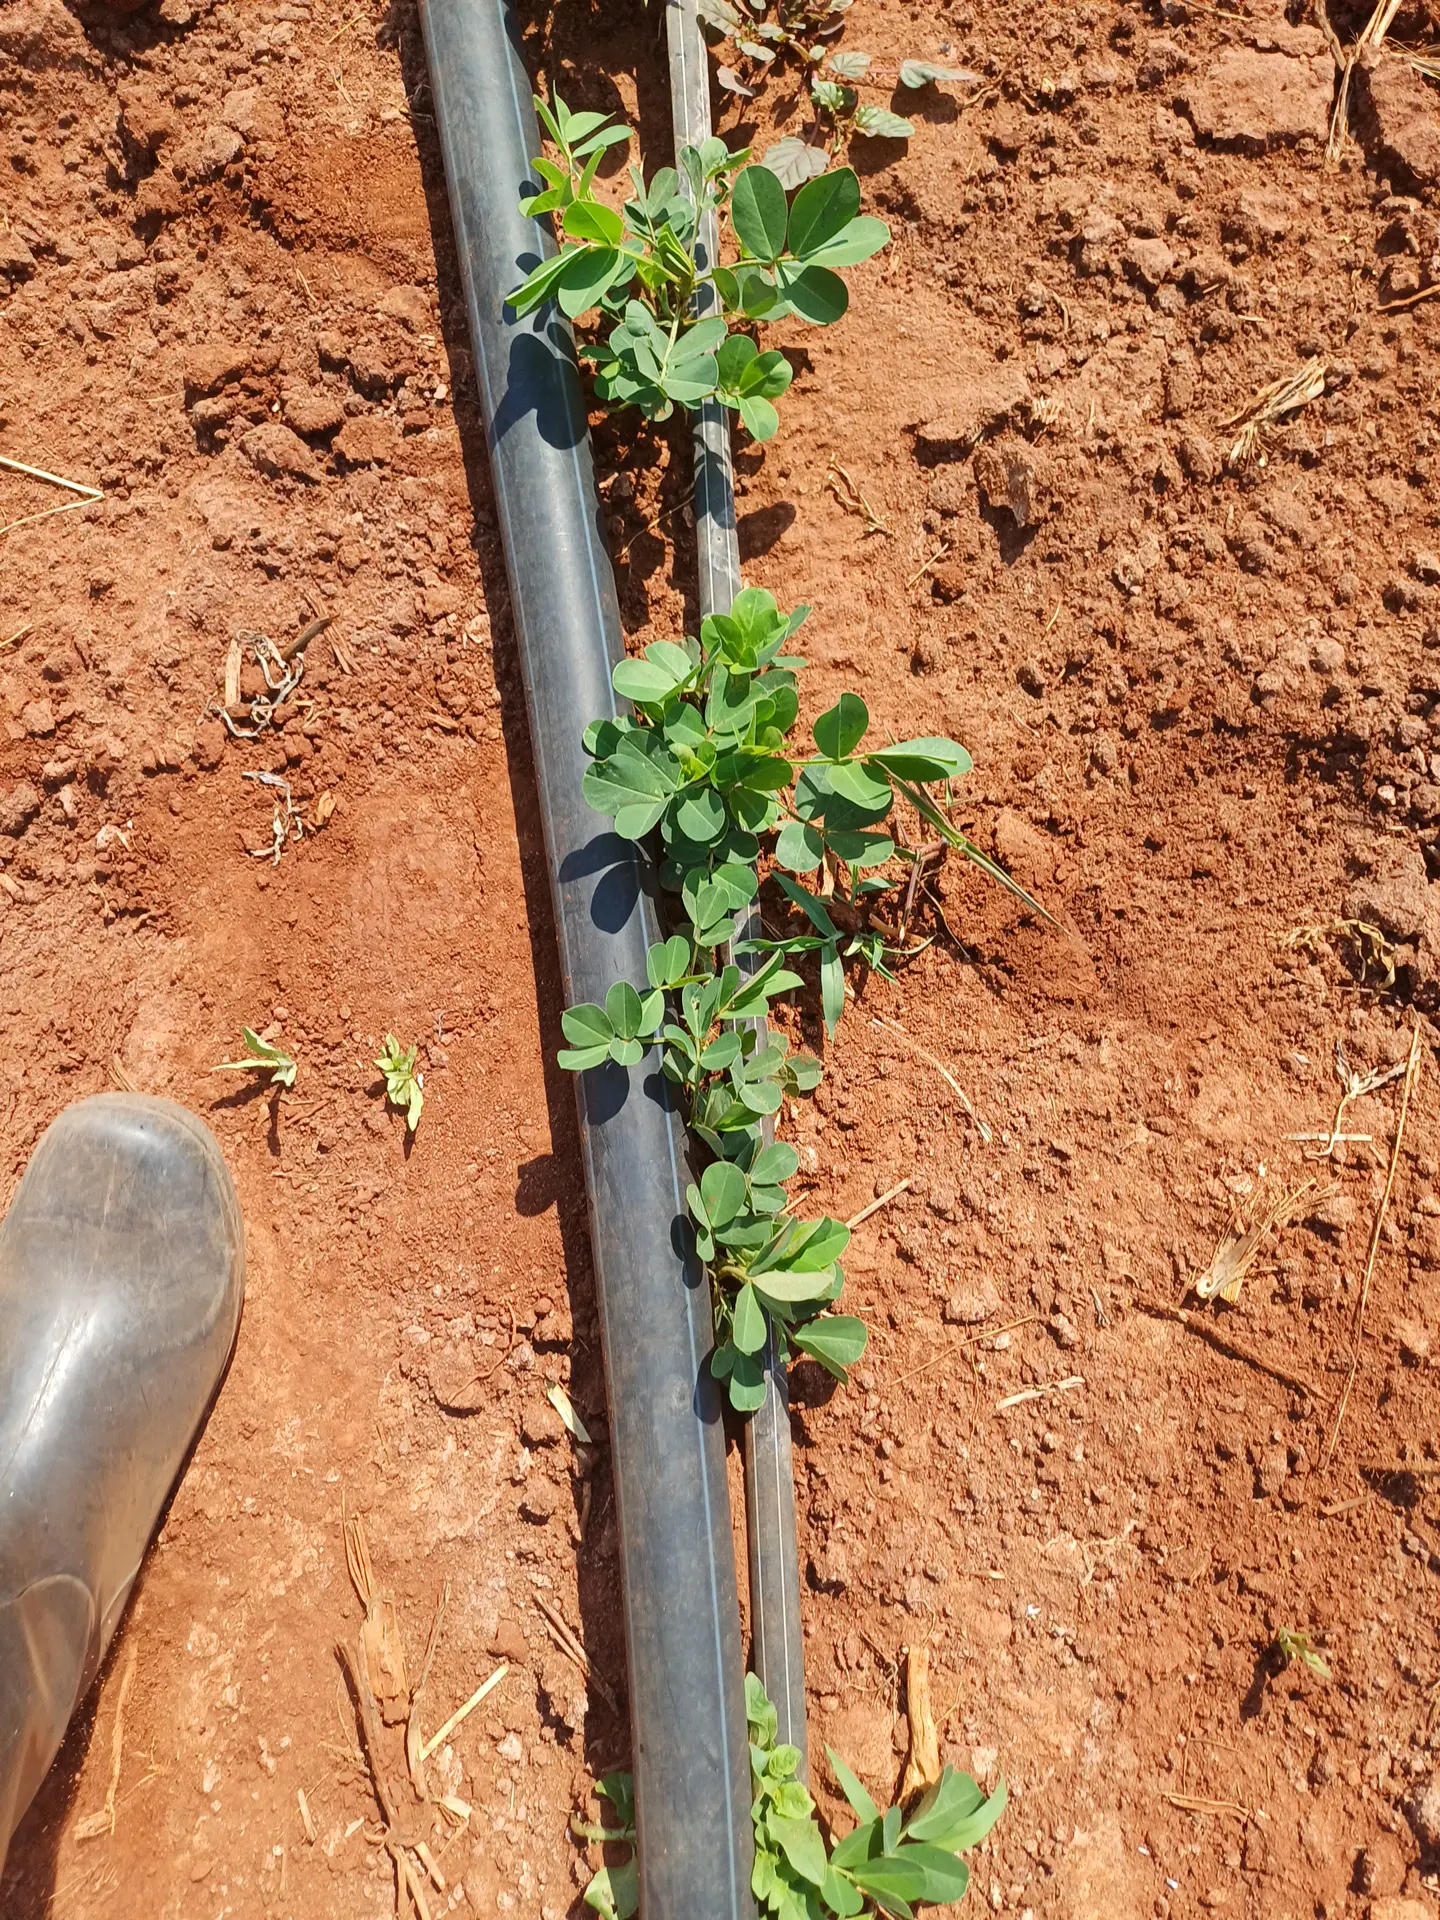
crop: groundnut
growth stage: vegetative
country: Kenya
